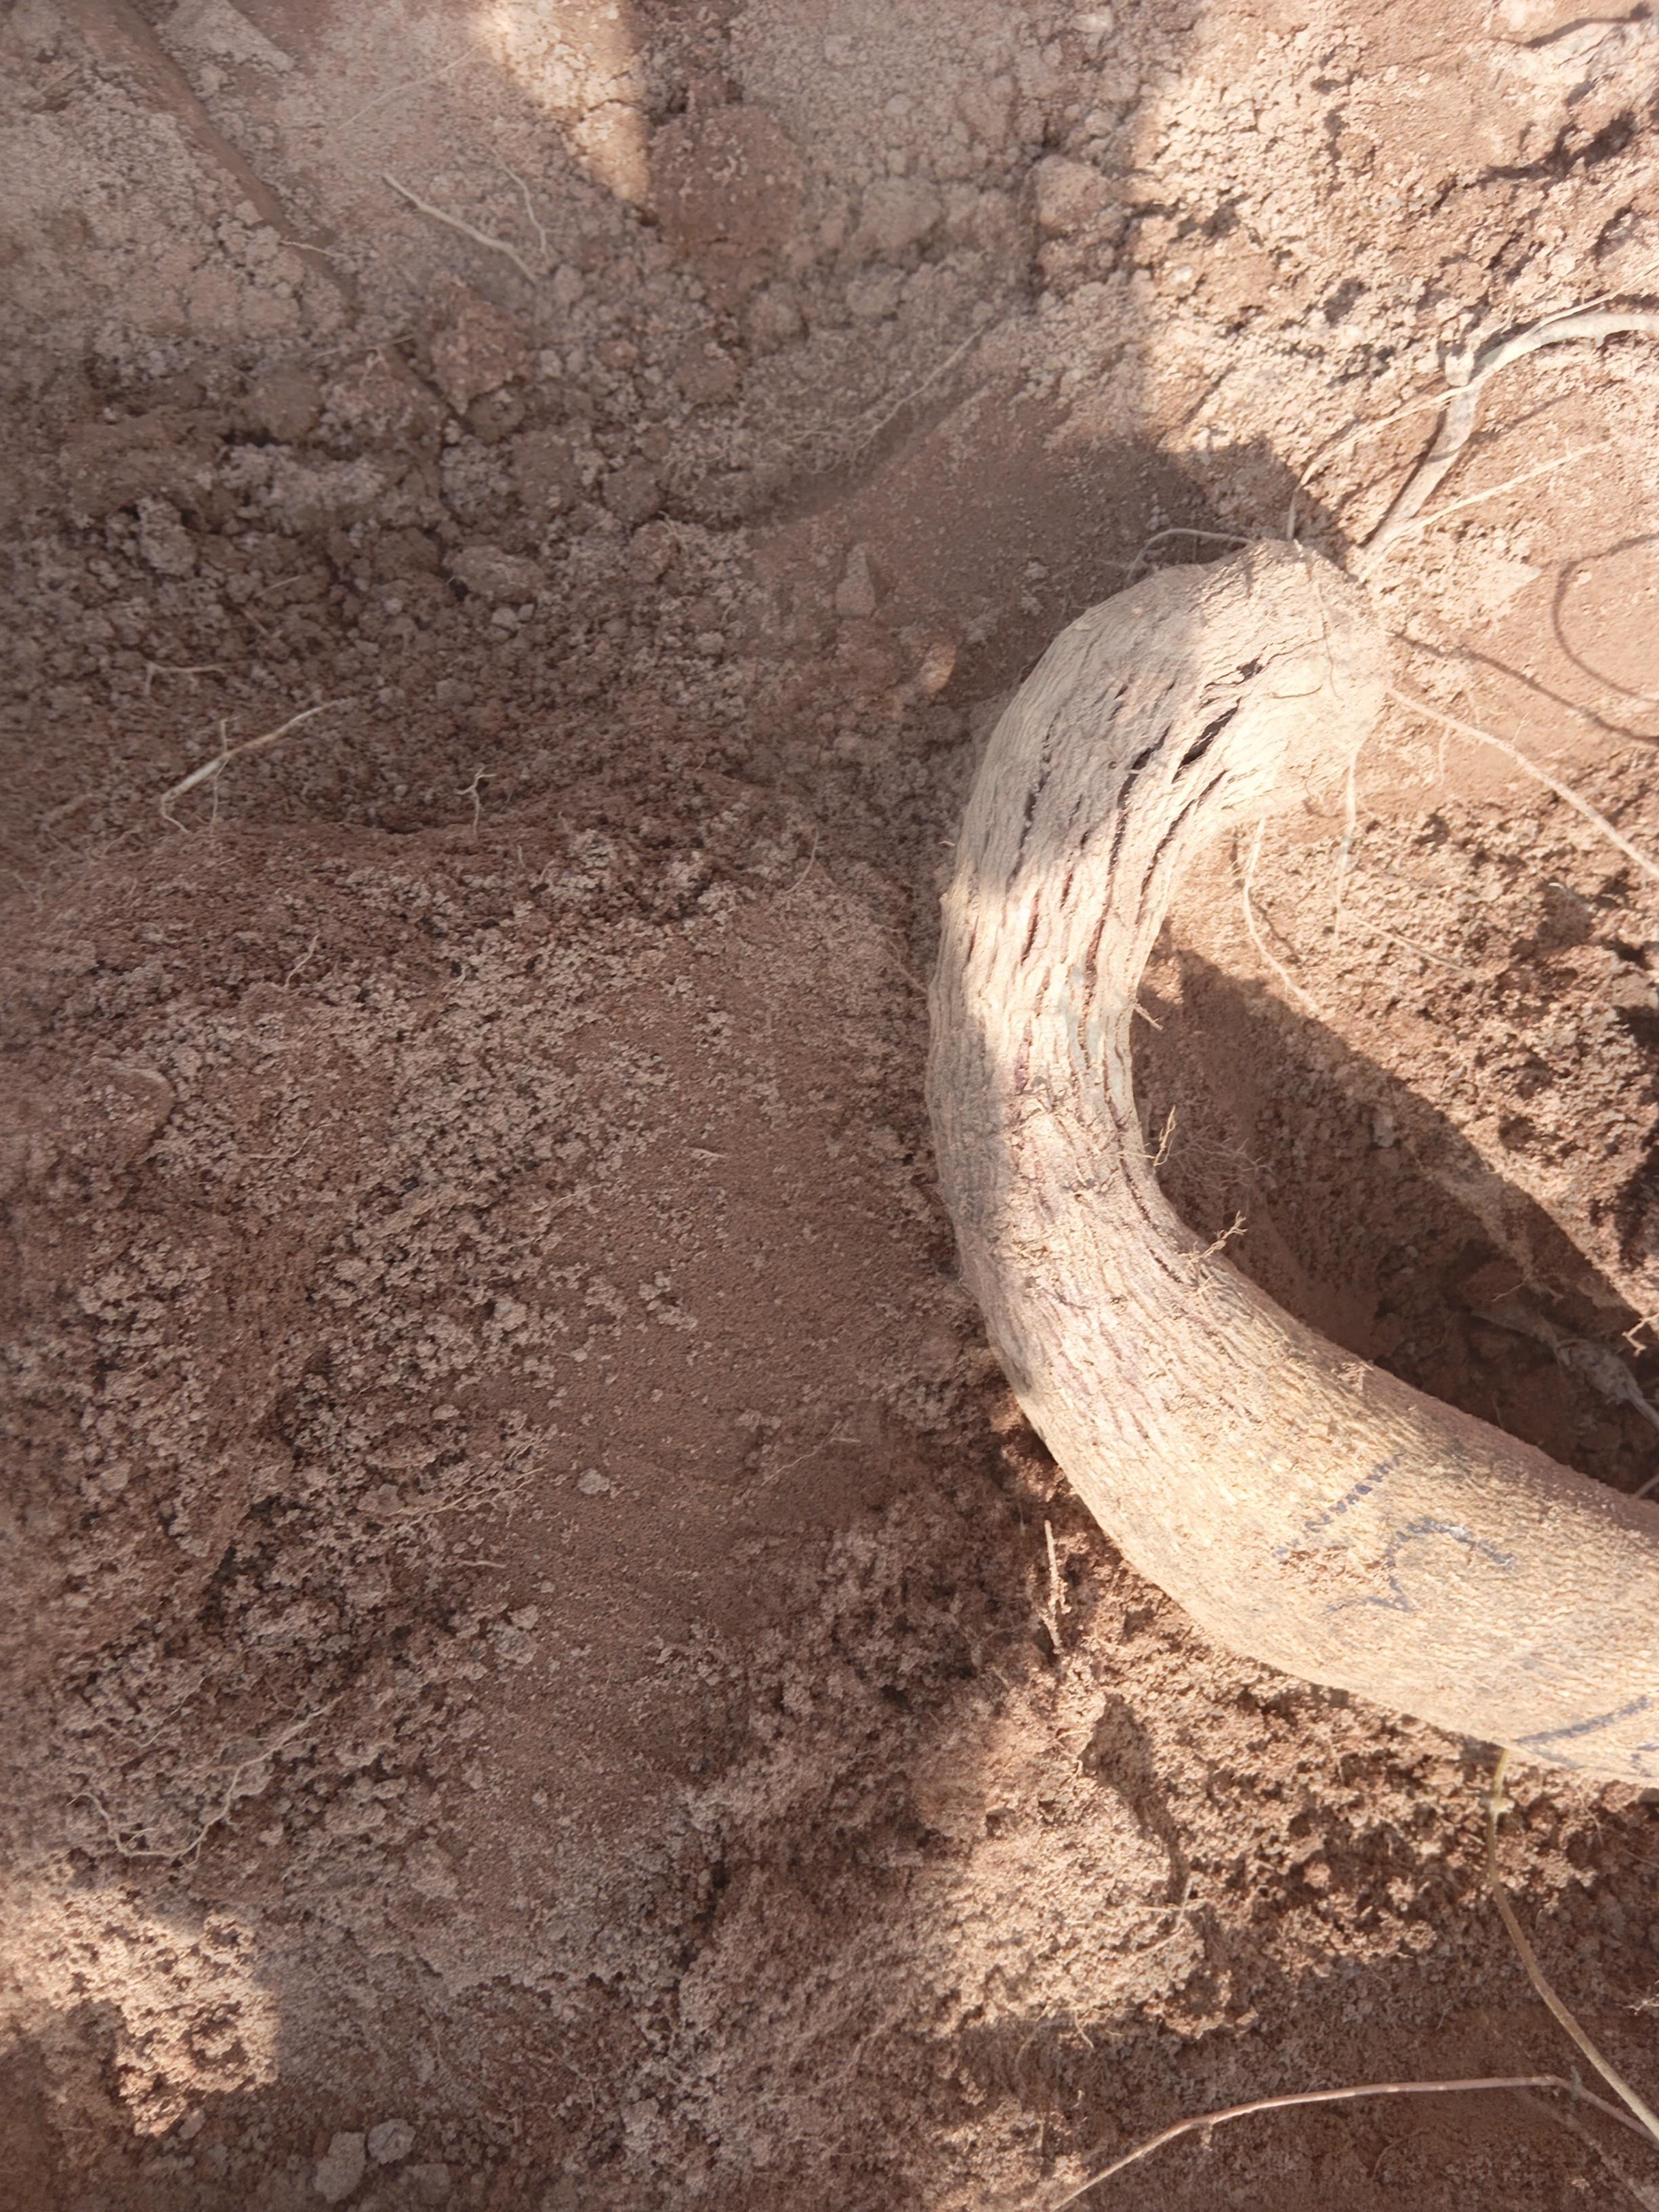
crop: yam
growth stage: harvest
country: Nigeria
